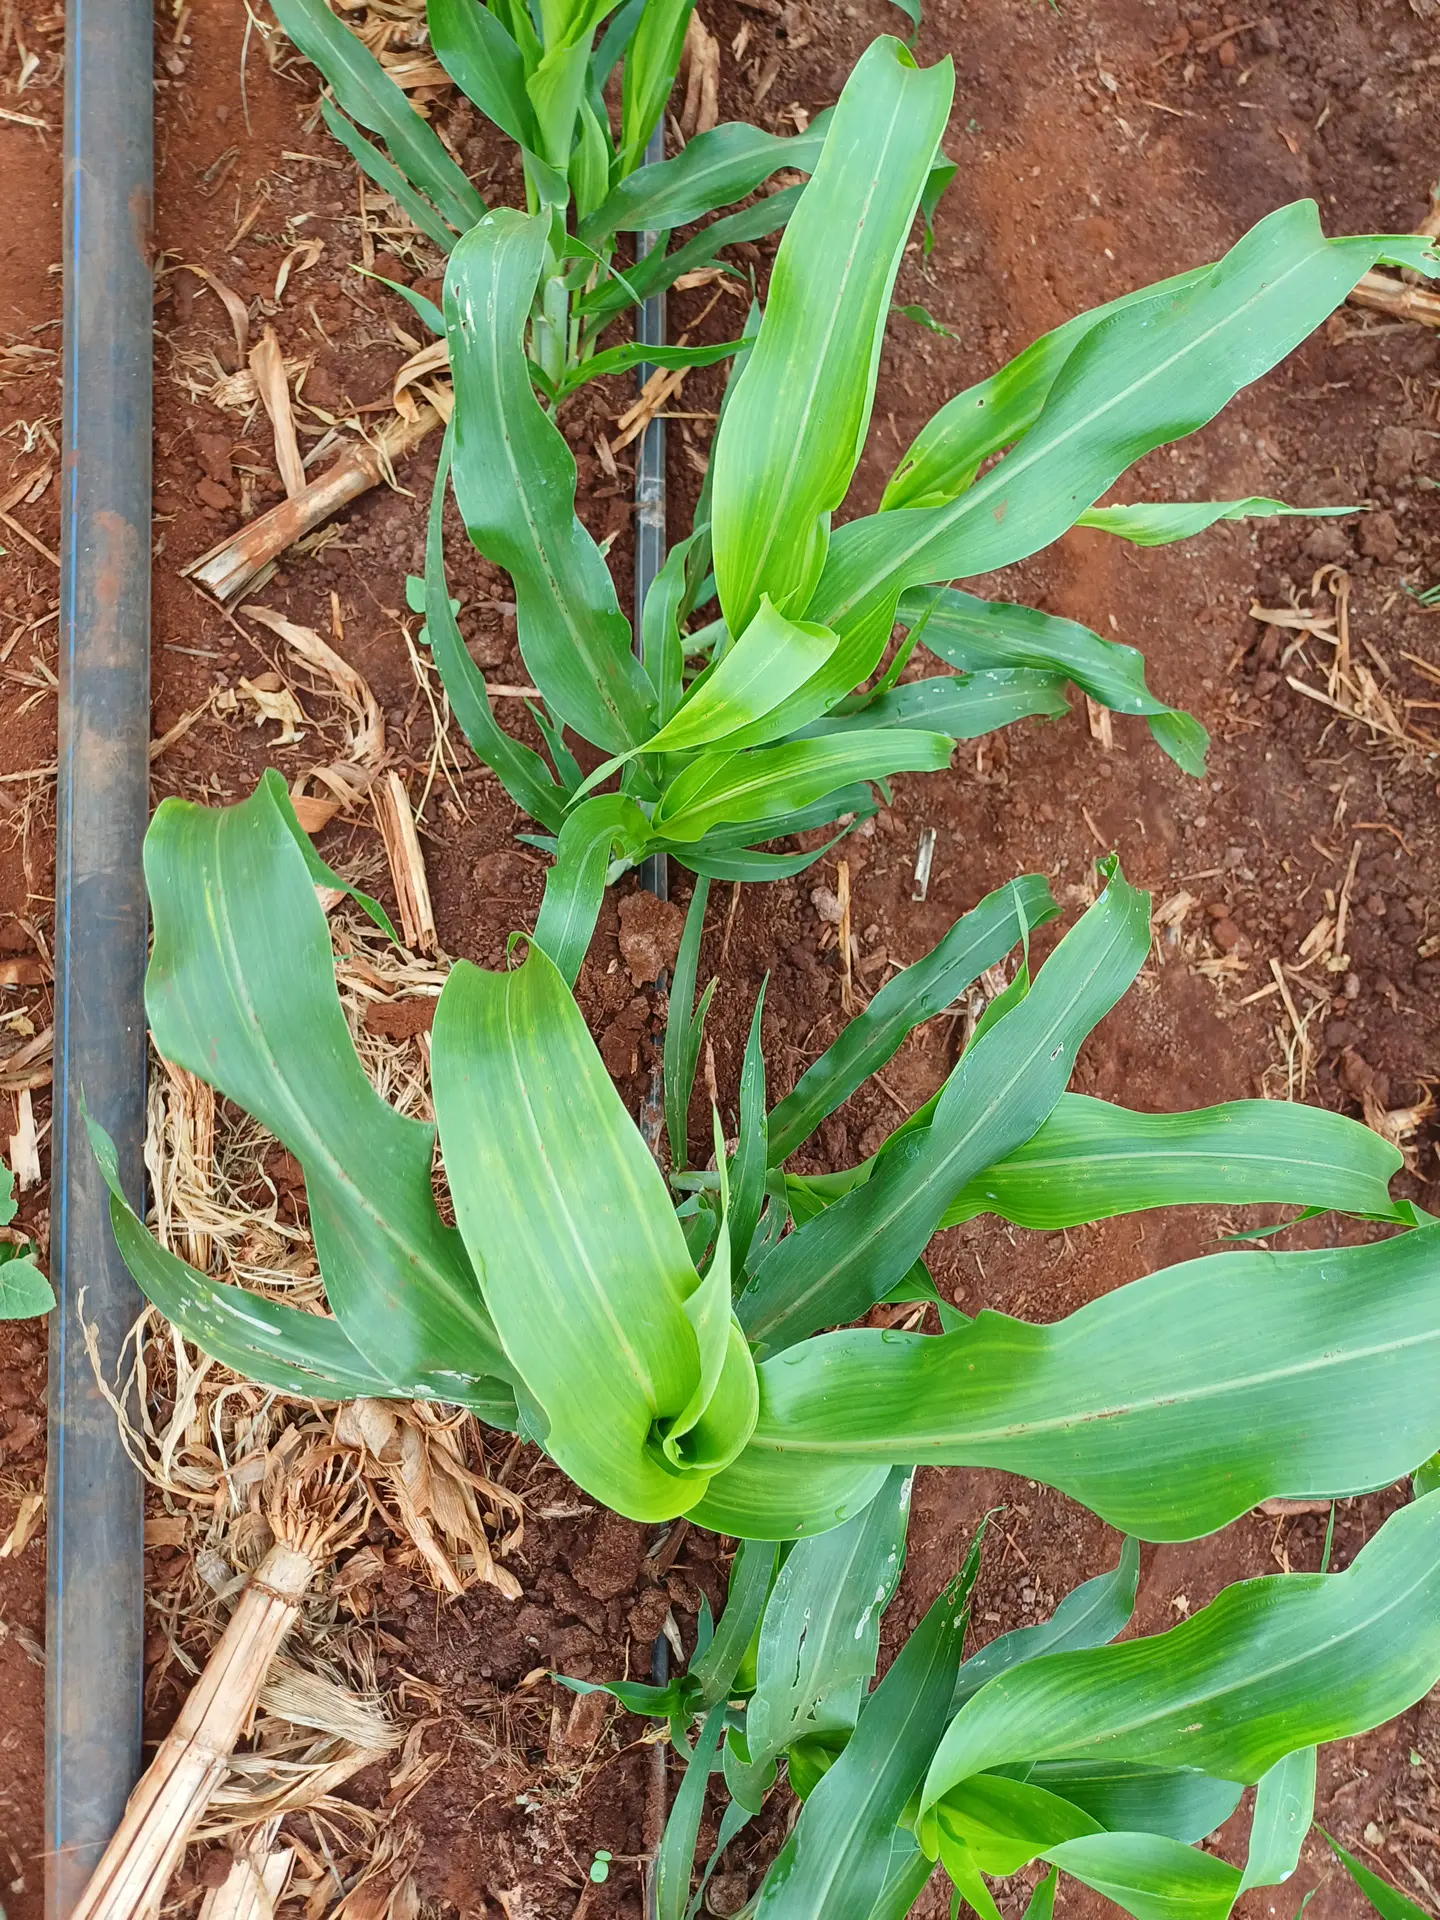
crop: sorghum
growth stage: vegetative
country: Kenya
